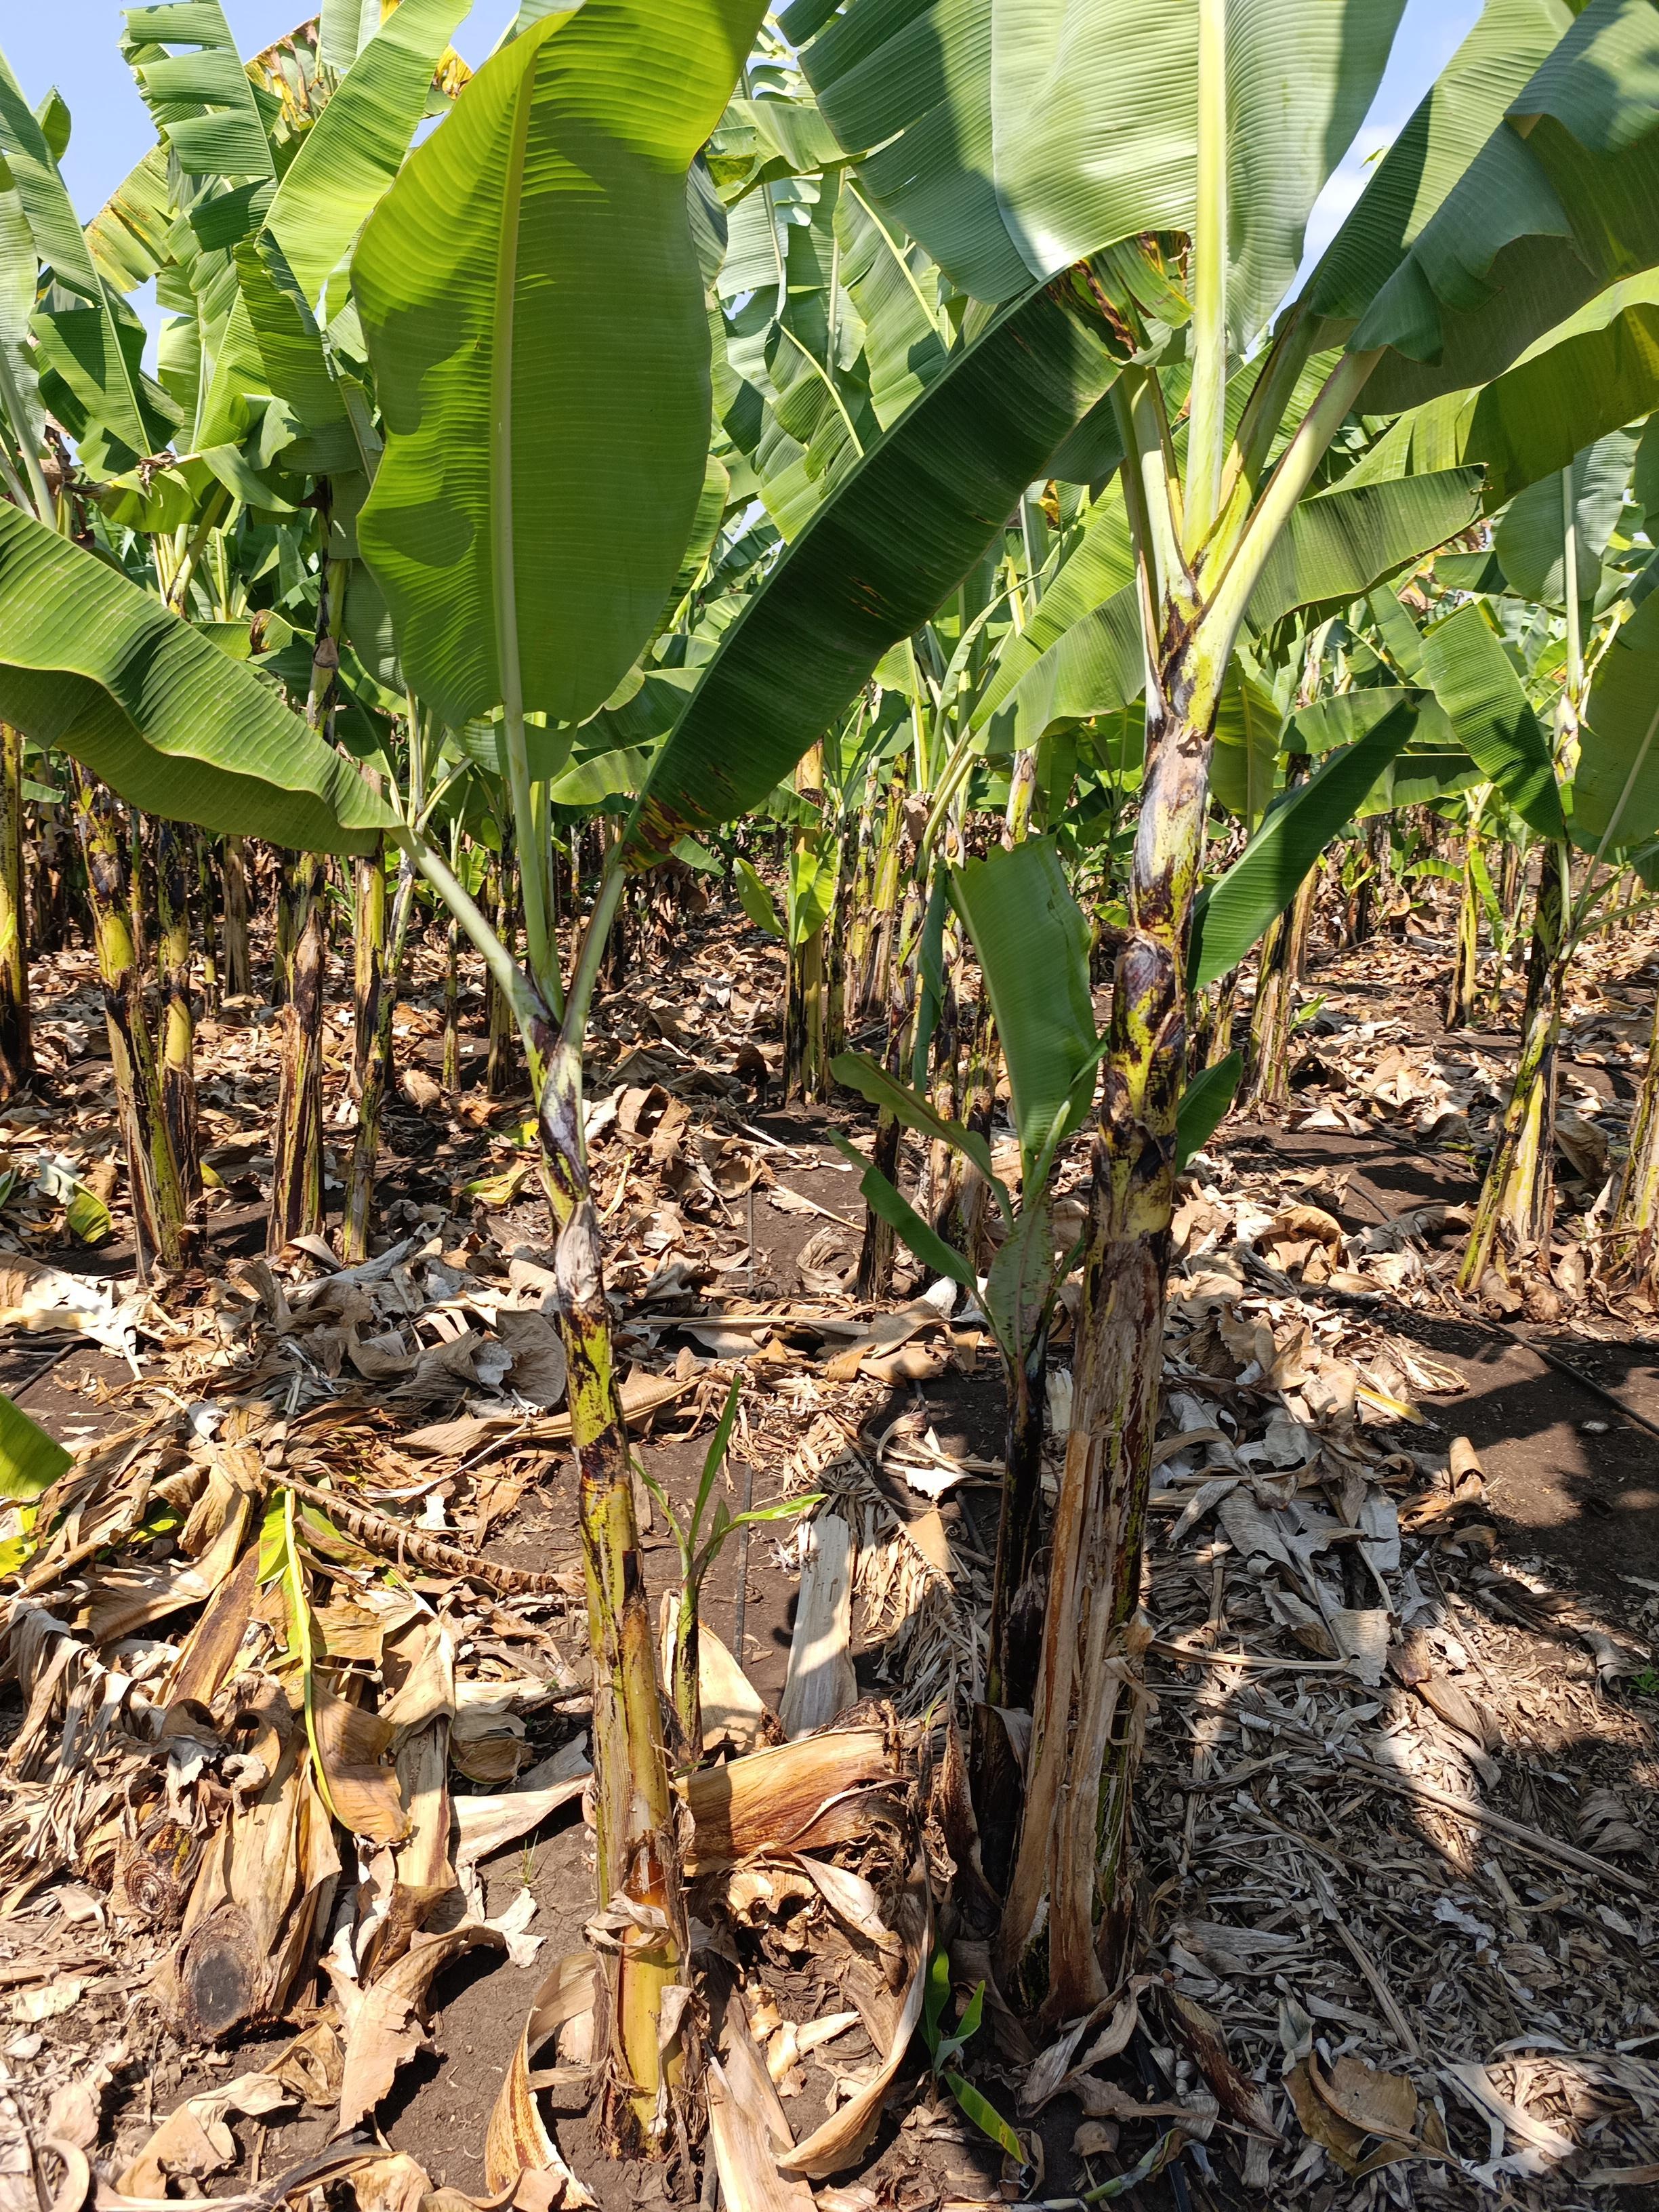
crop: banana
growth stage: vegetative
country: Tanzania
